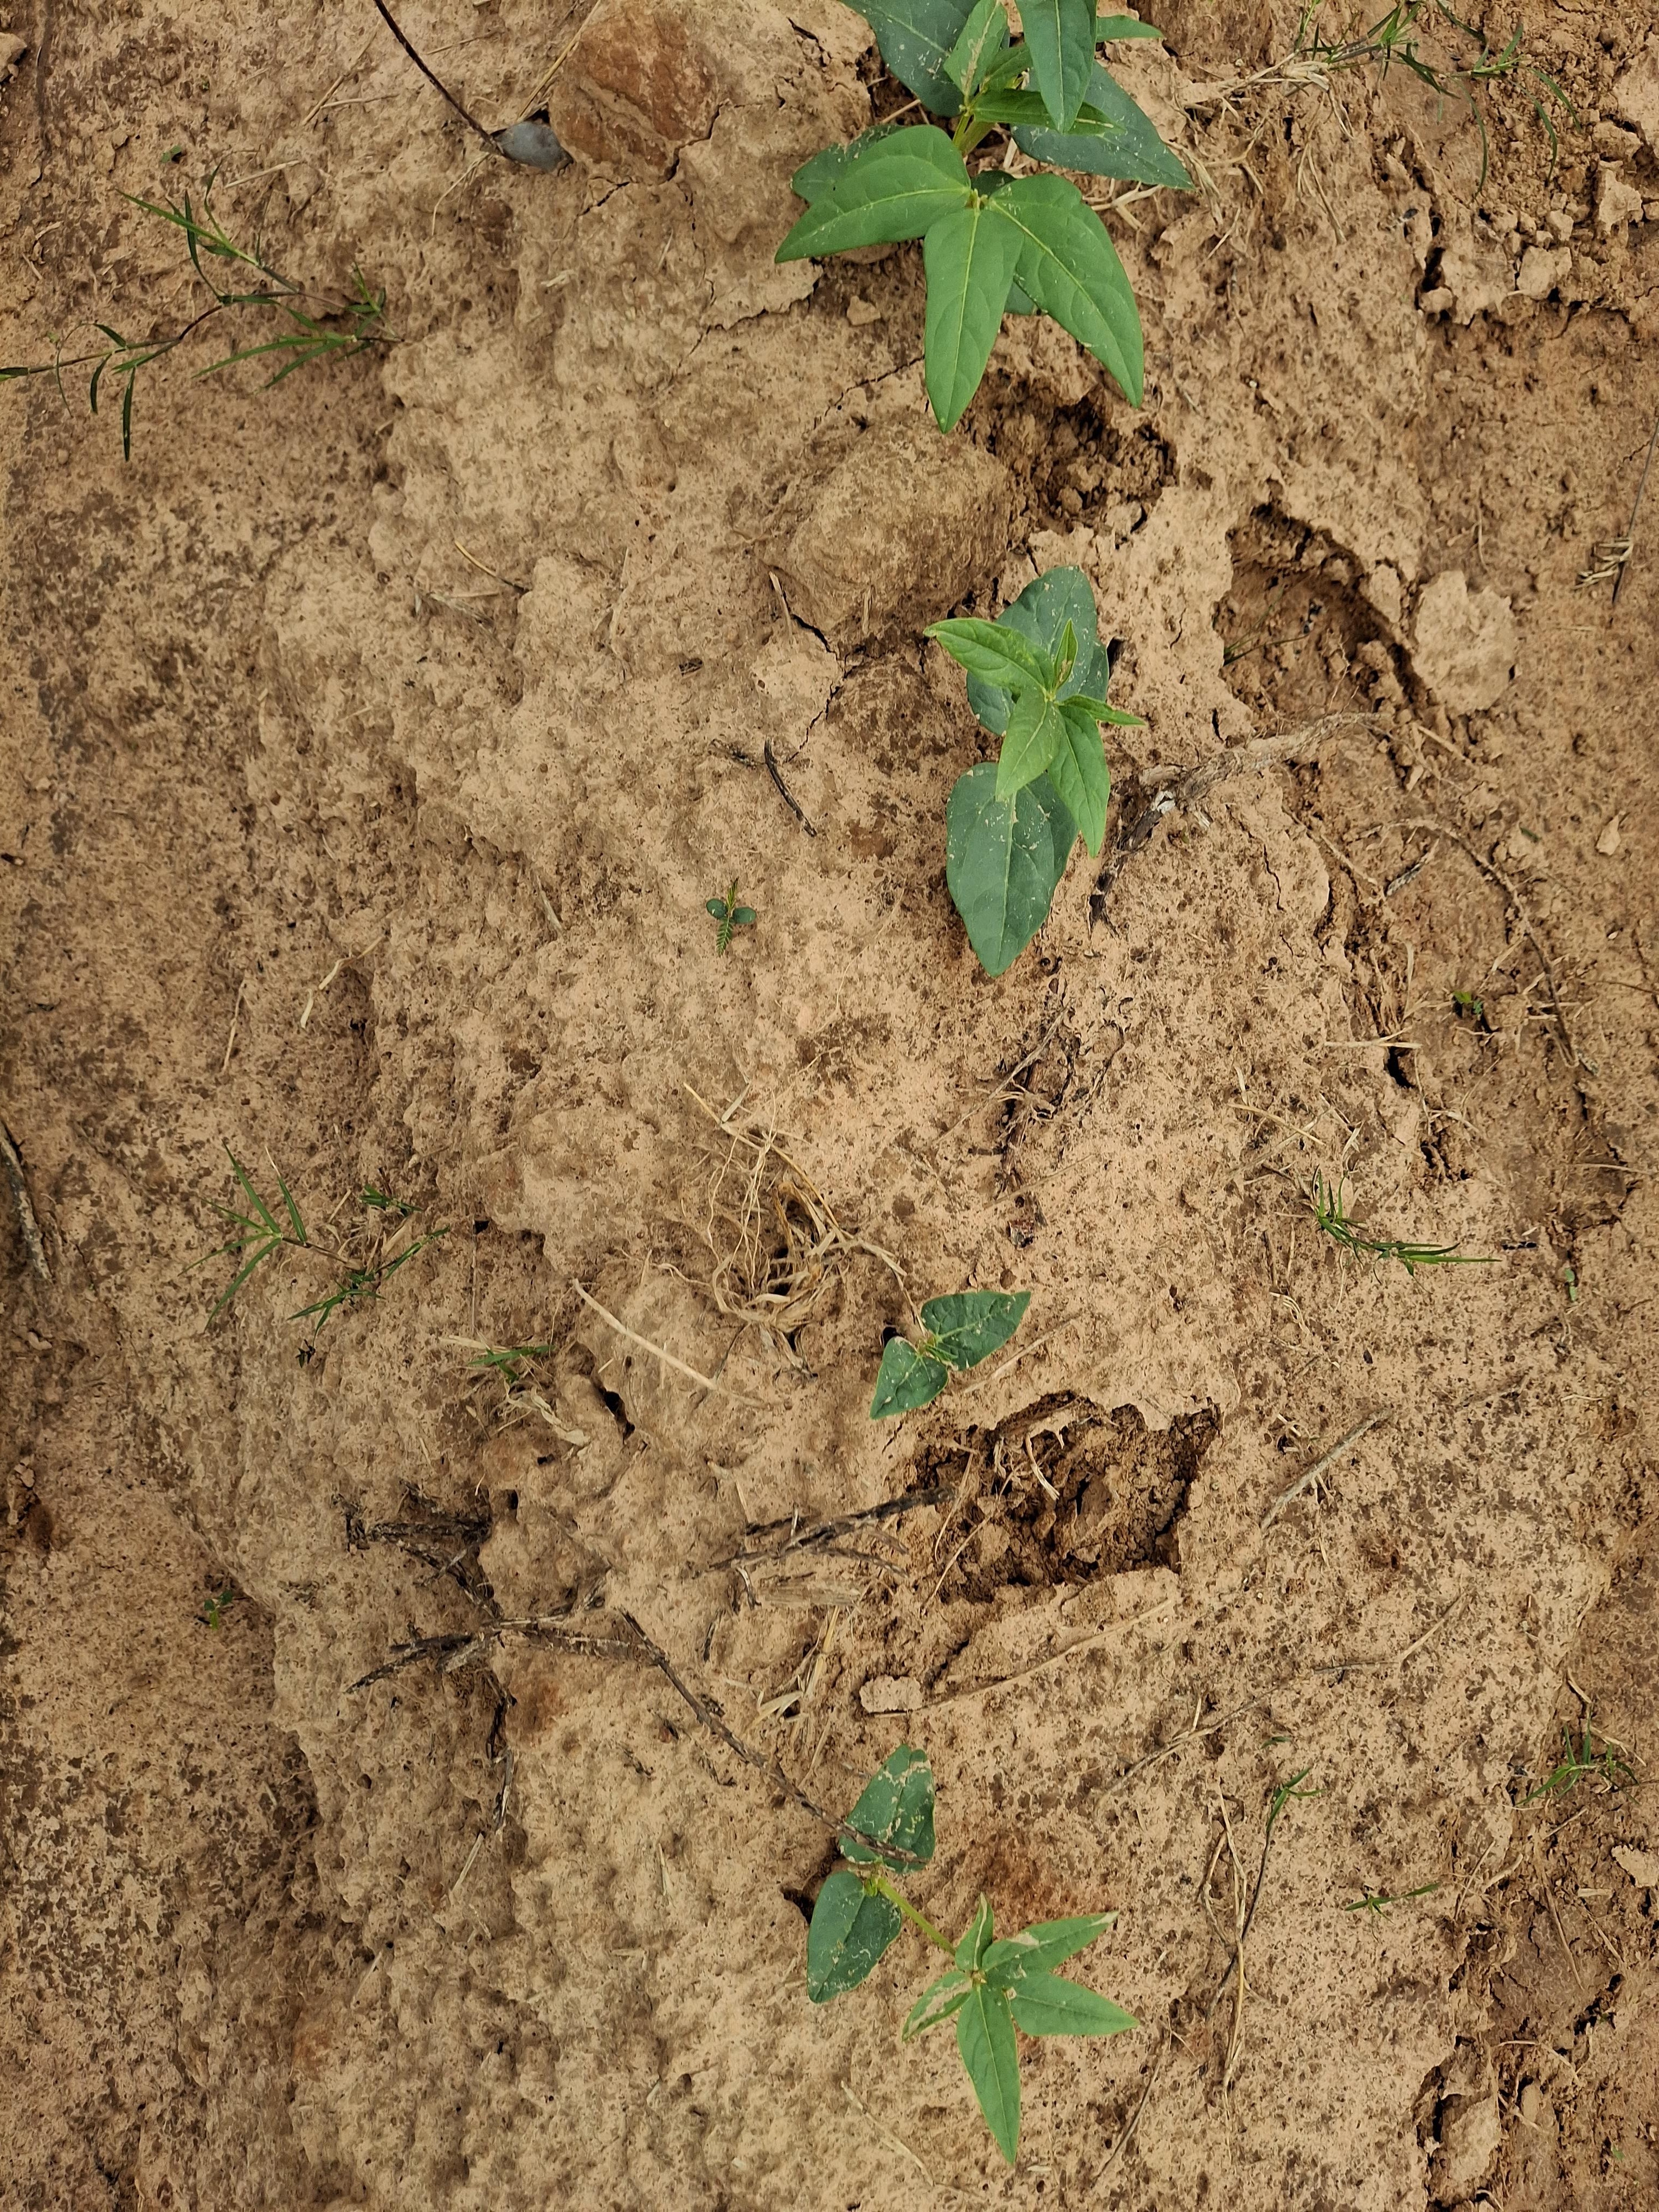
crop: cowpea
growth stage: emergence
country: Nigeria
